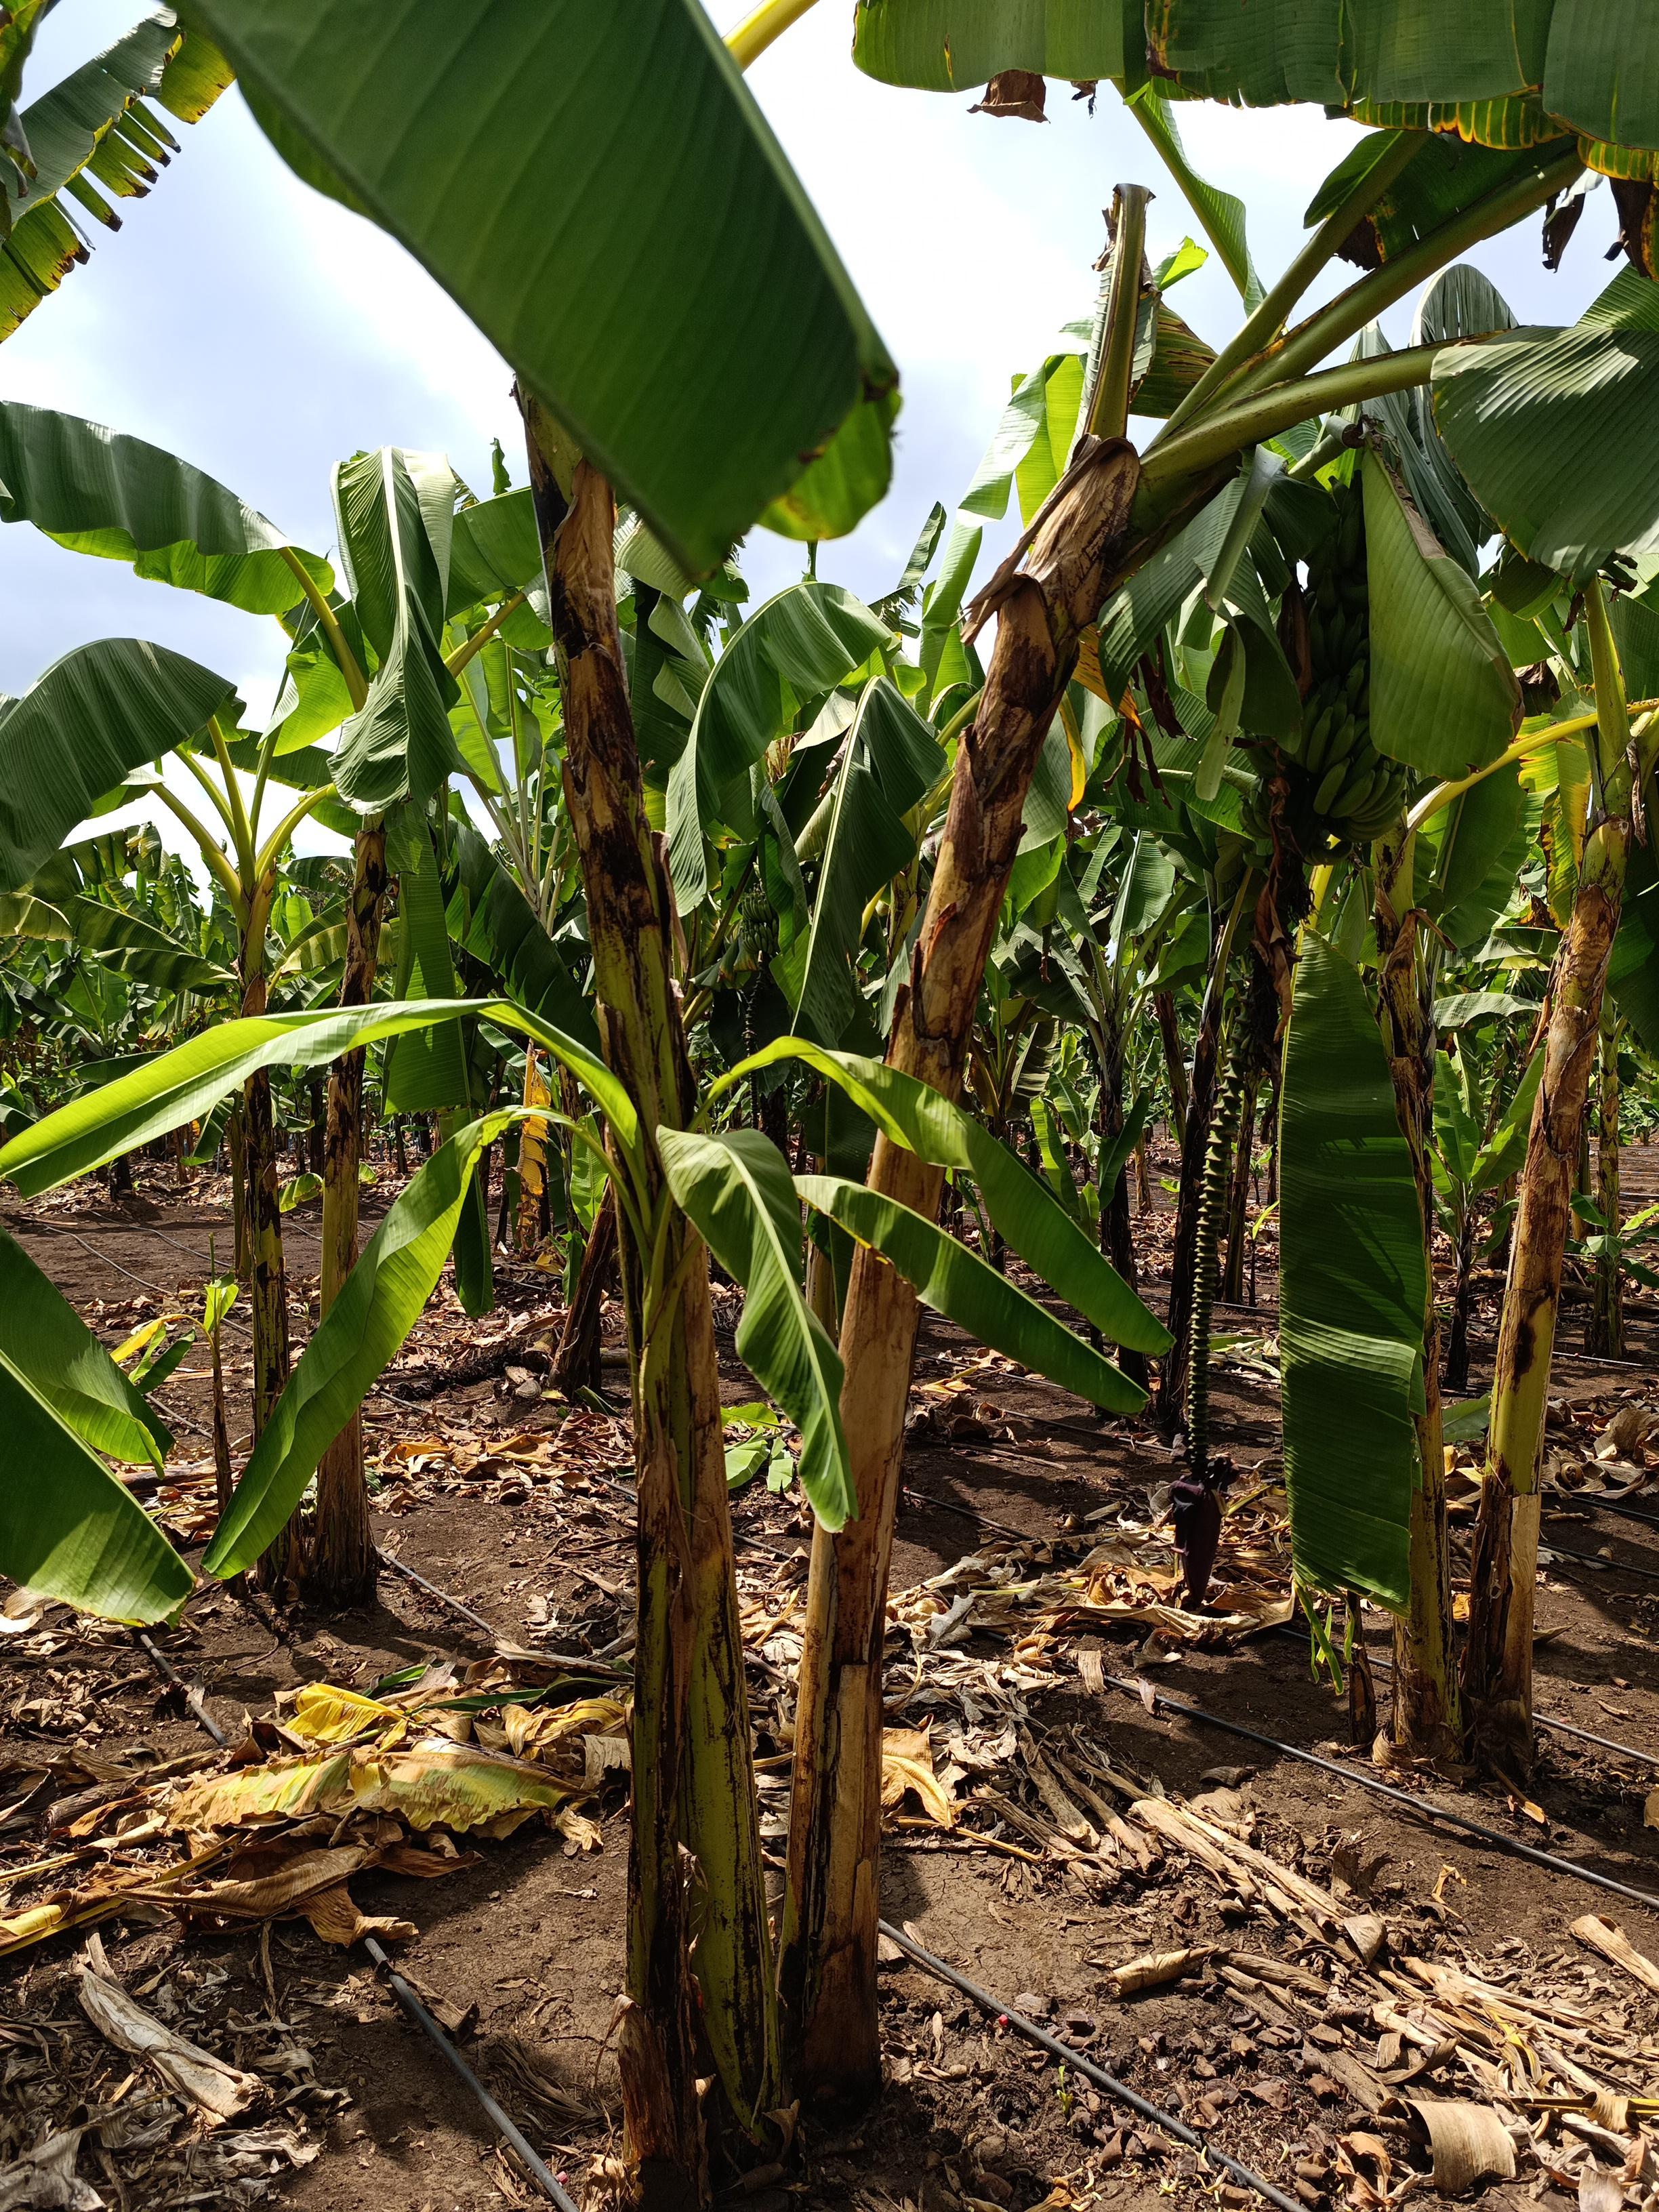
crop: banana
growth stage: development fruit
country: Tanzania
